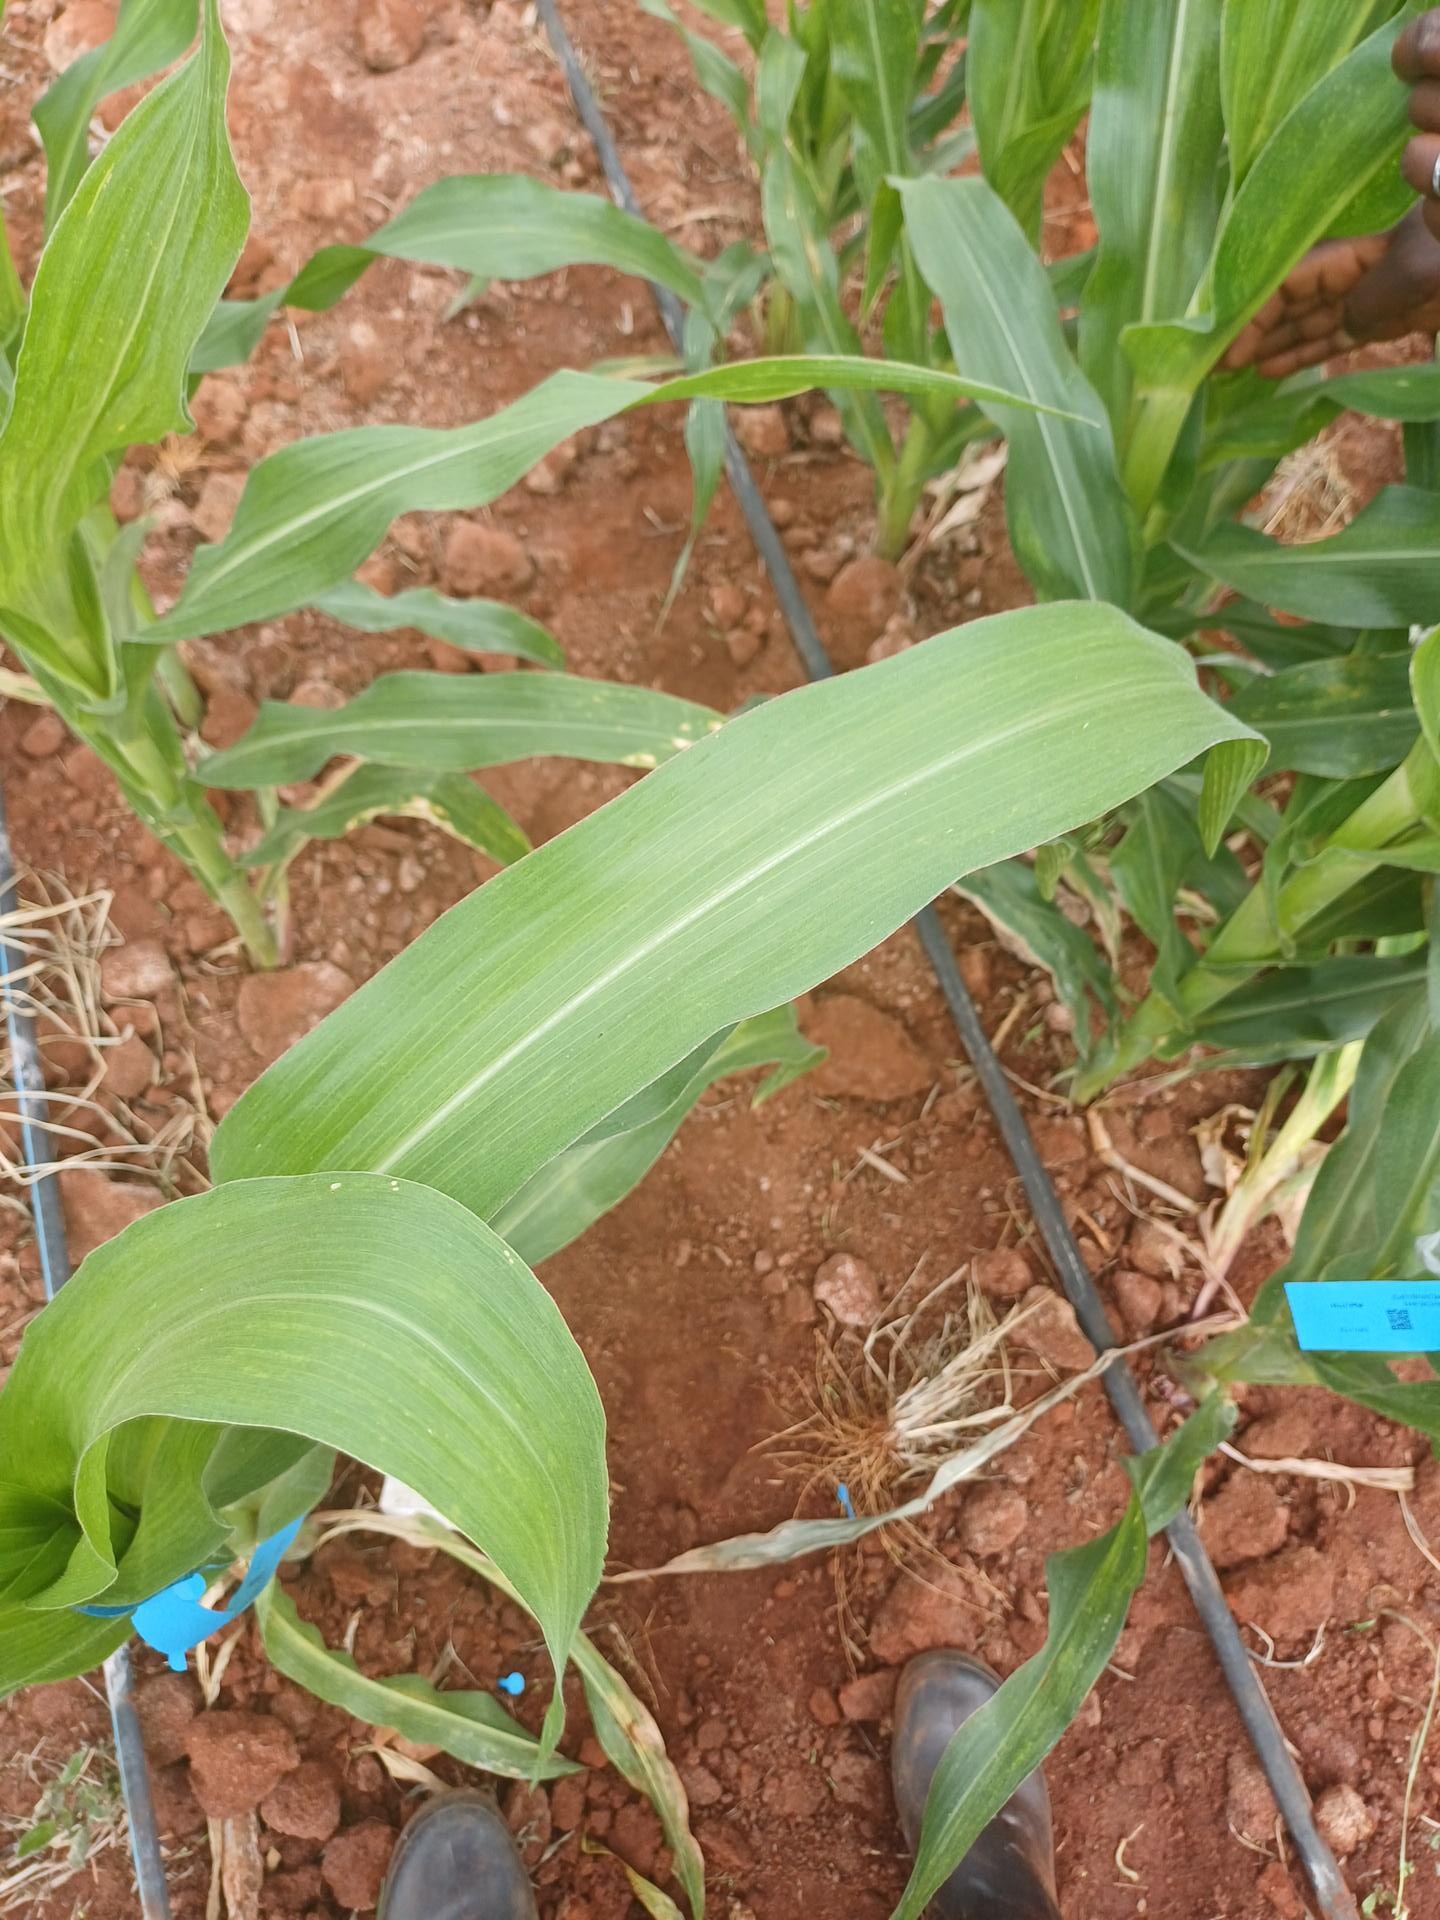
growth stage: vegetative
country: Kenya
